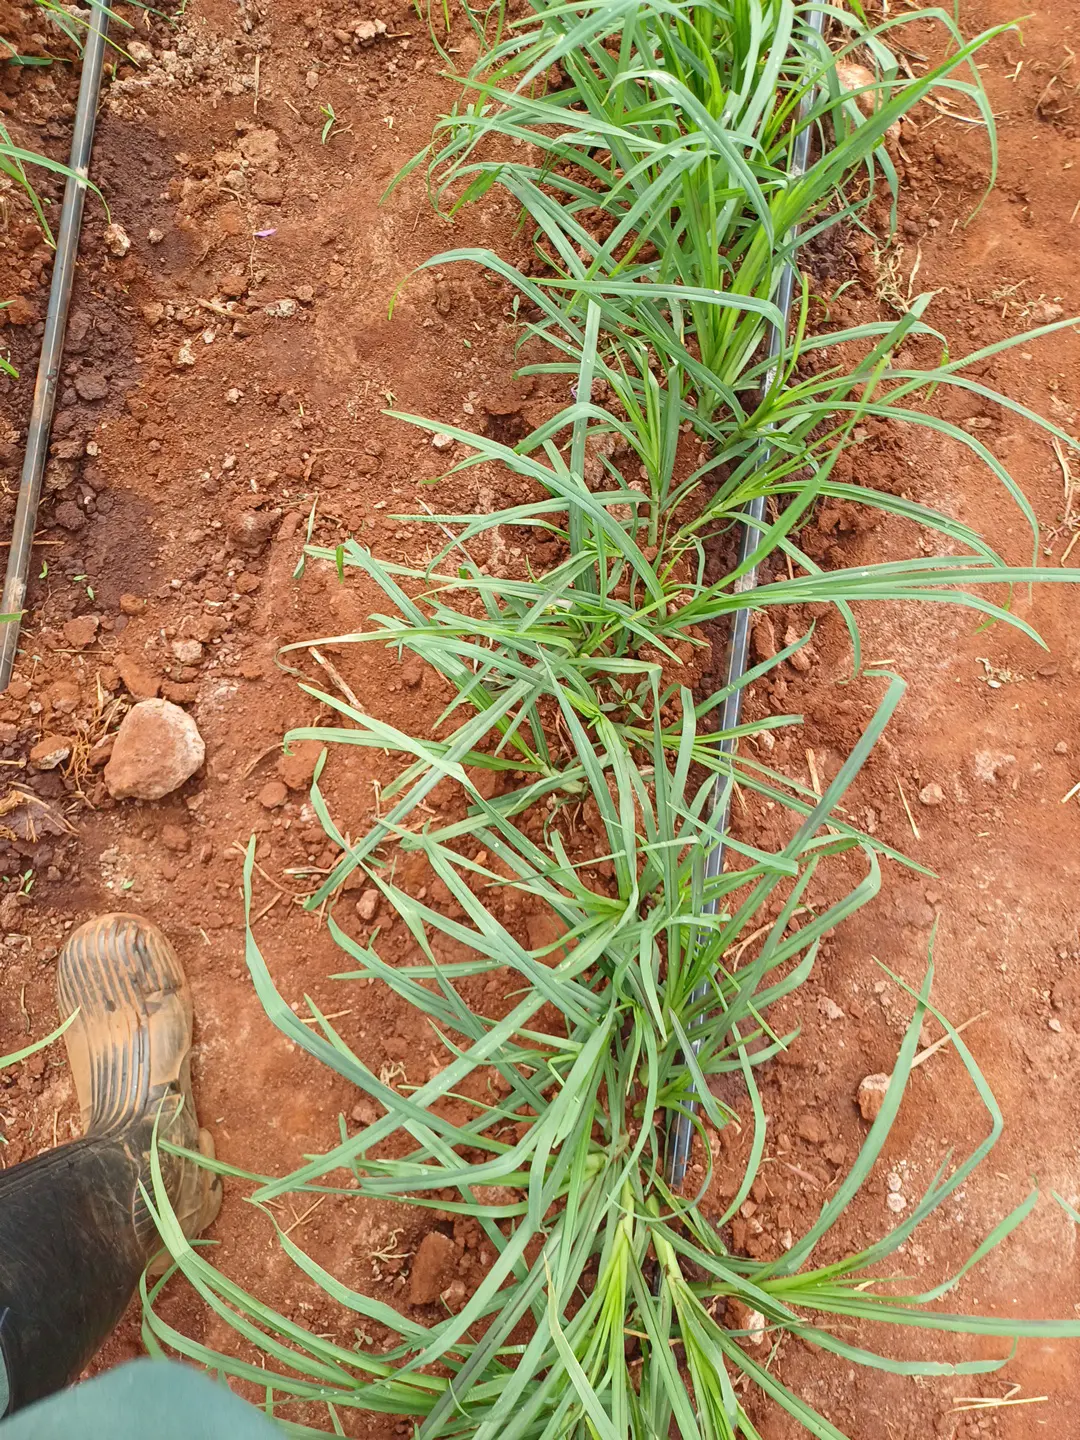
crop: finger millet
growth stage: elongation stem
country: Kenya
